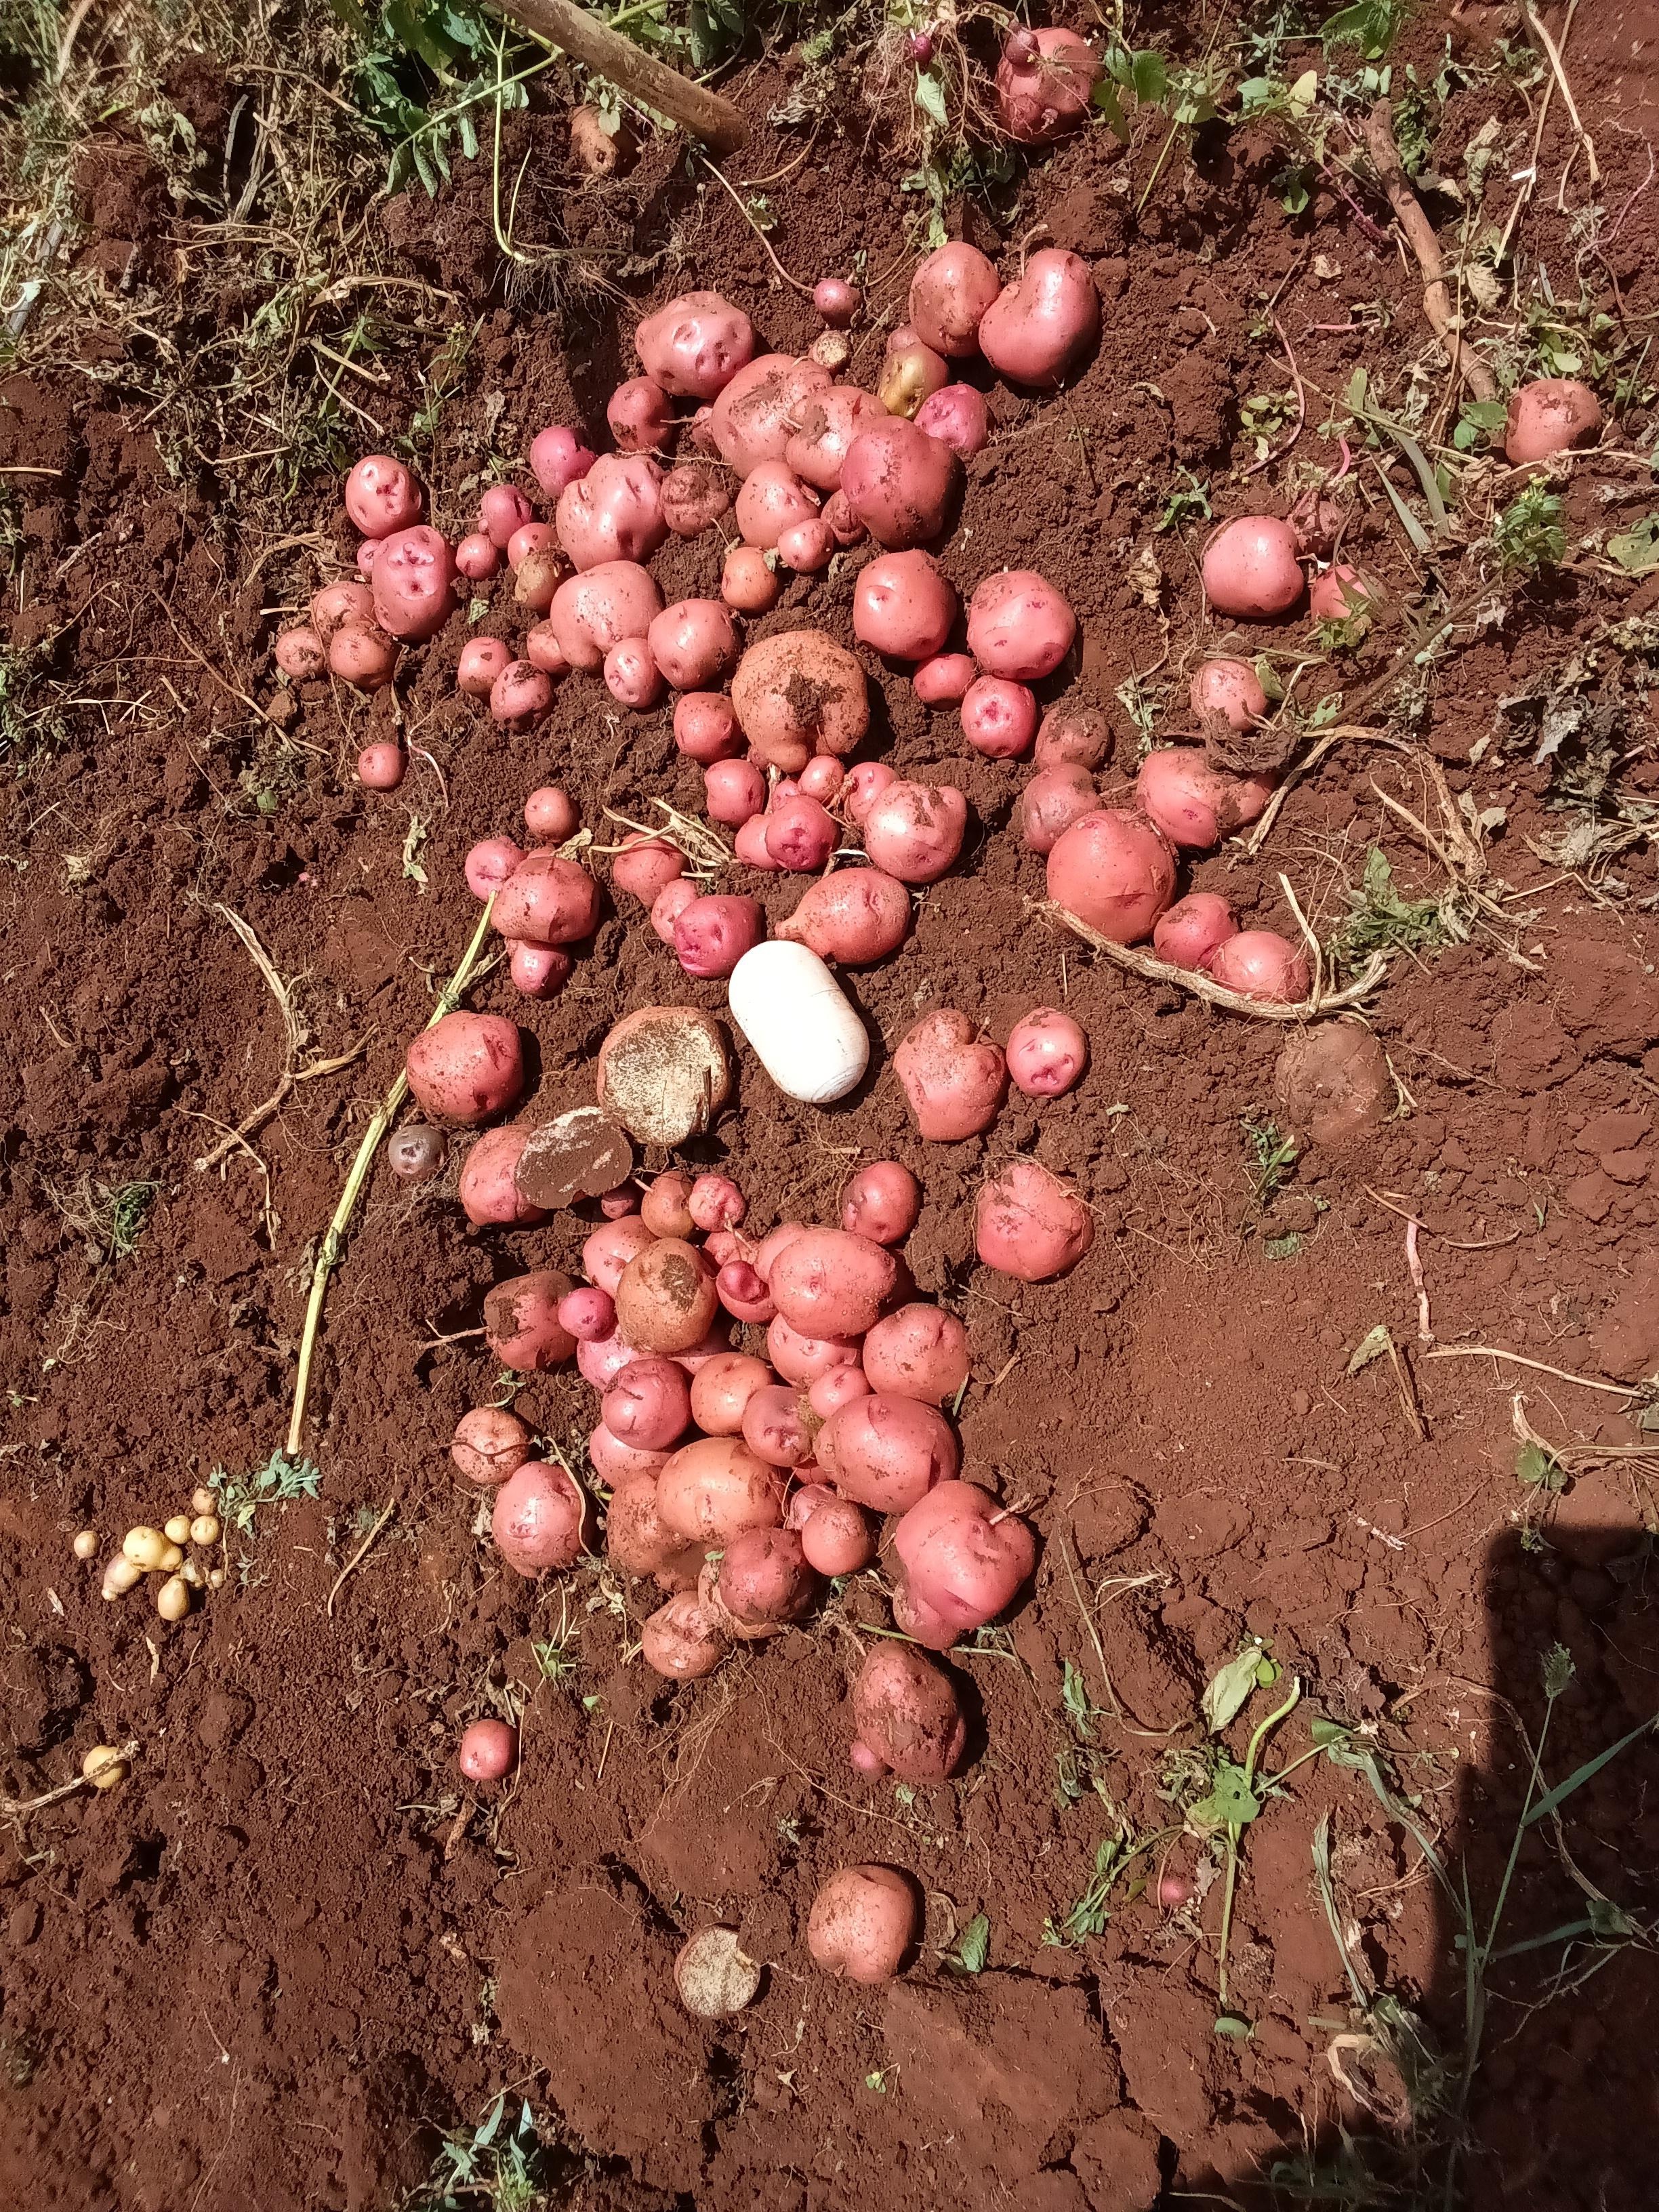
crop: maize
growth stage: harvest
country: Kenya
